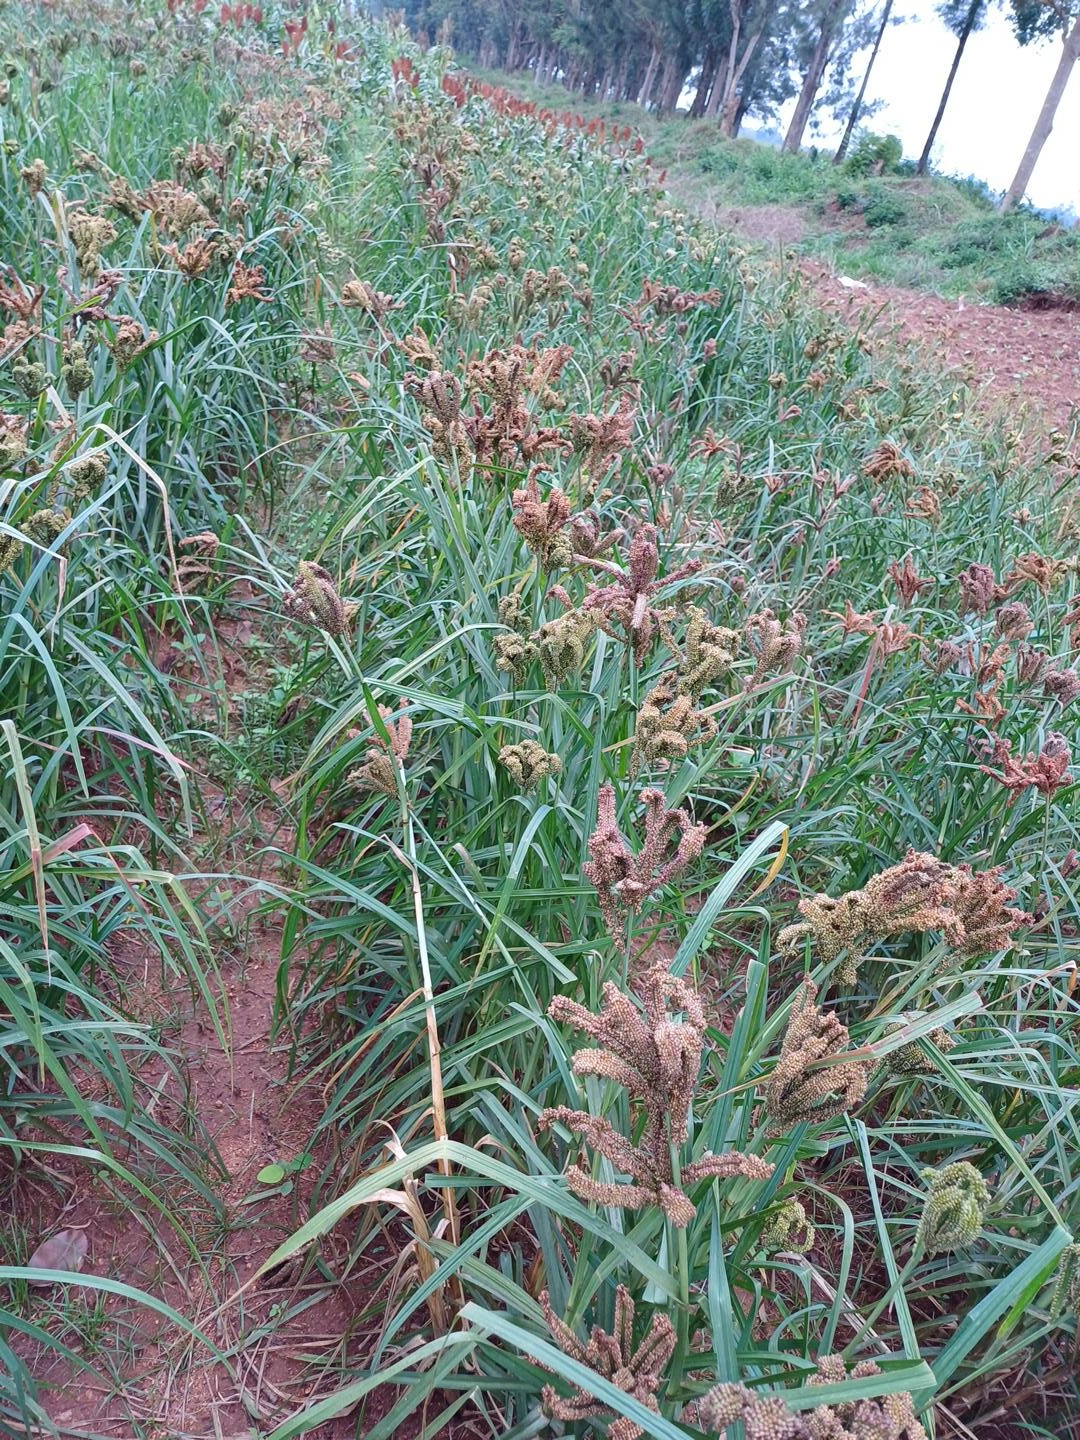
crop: finger millet
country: Kenya
